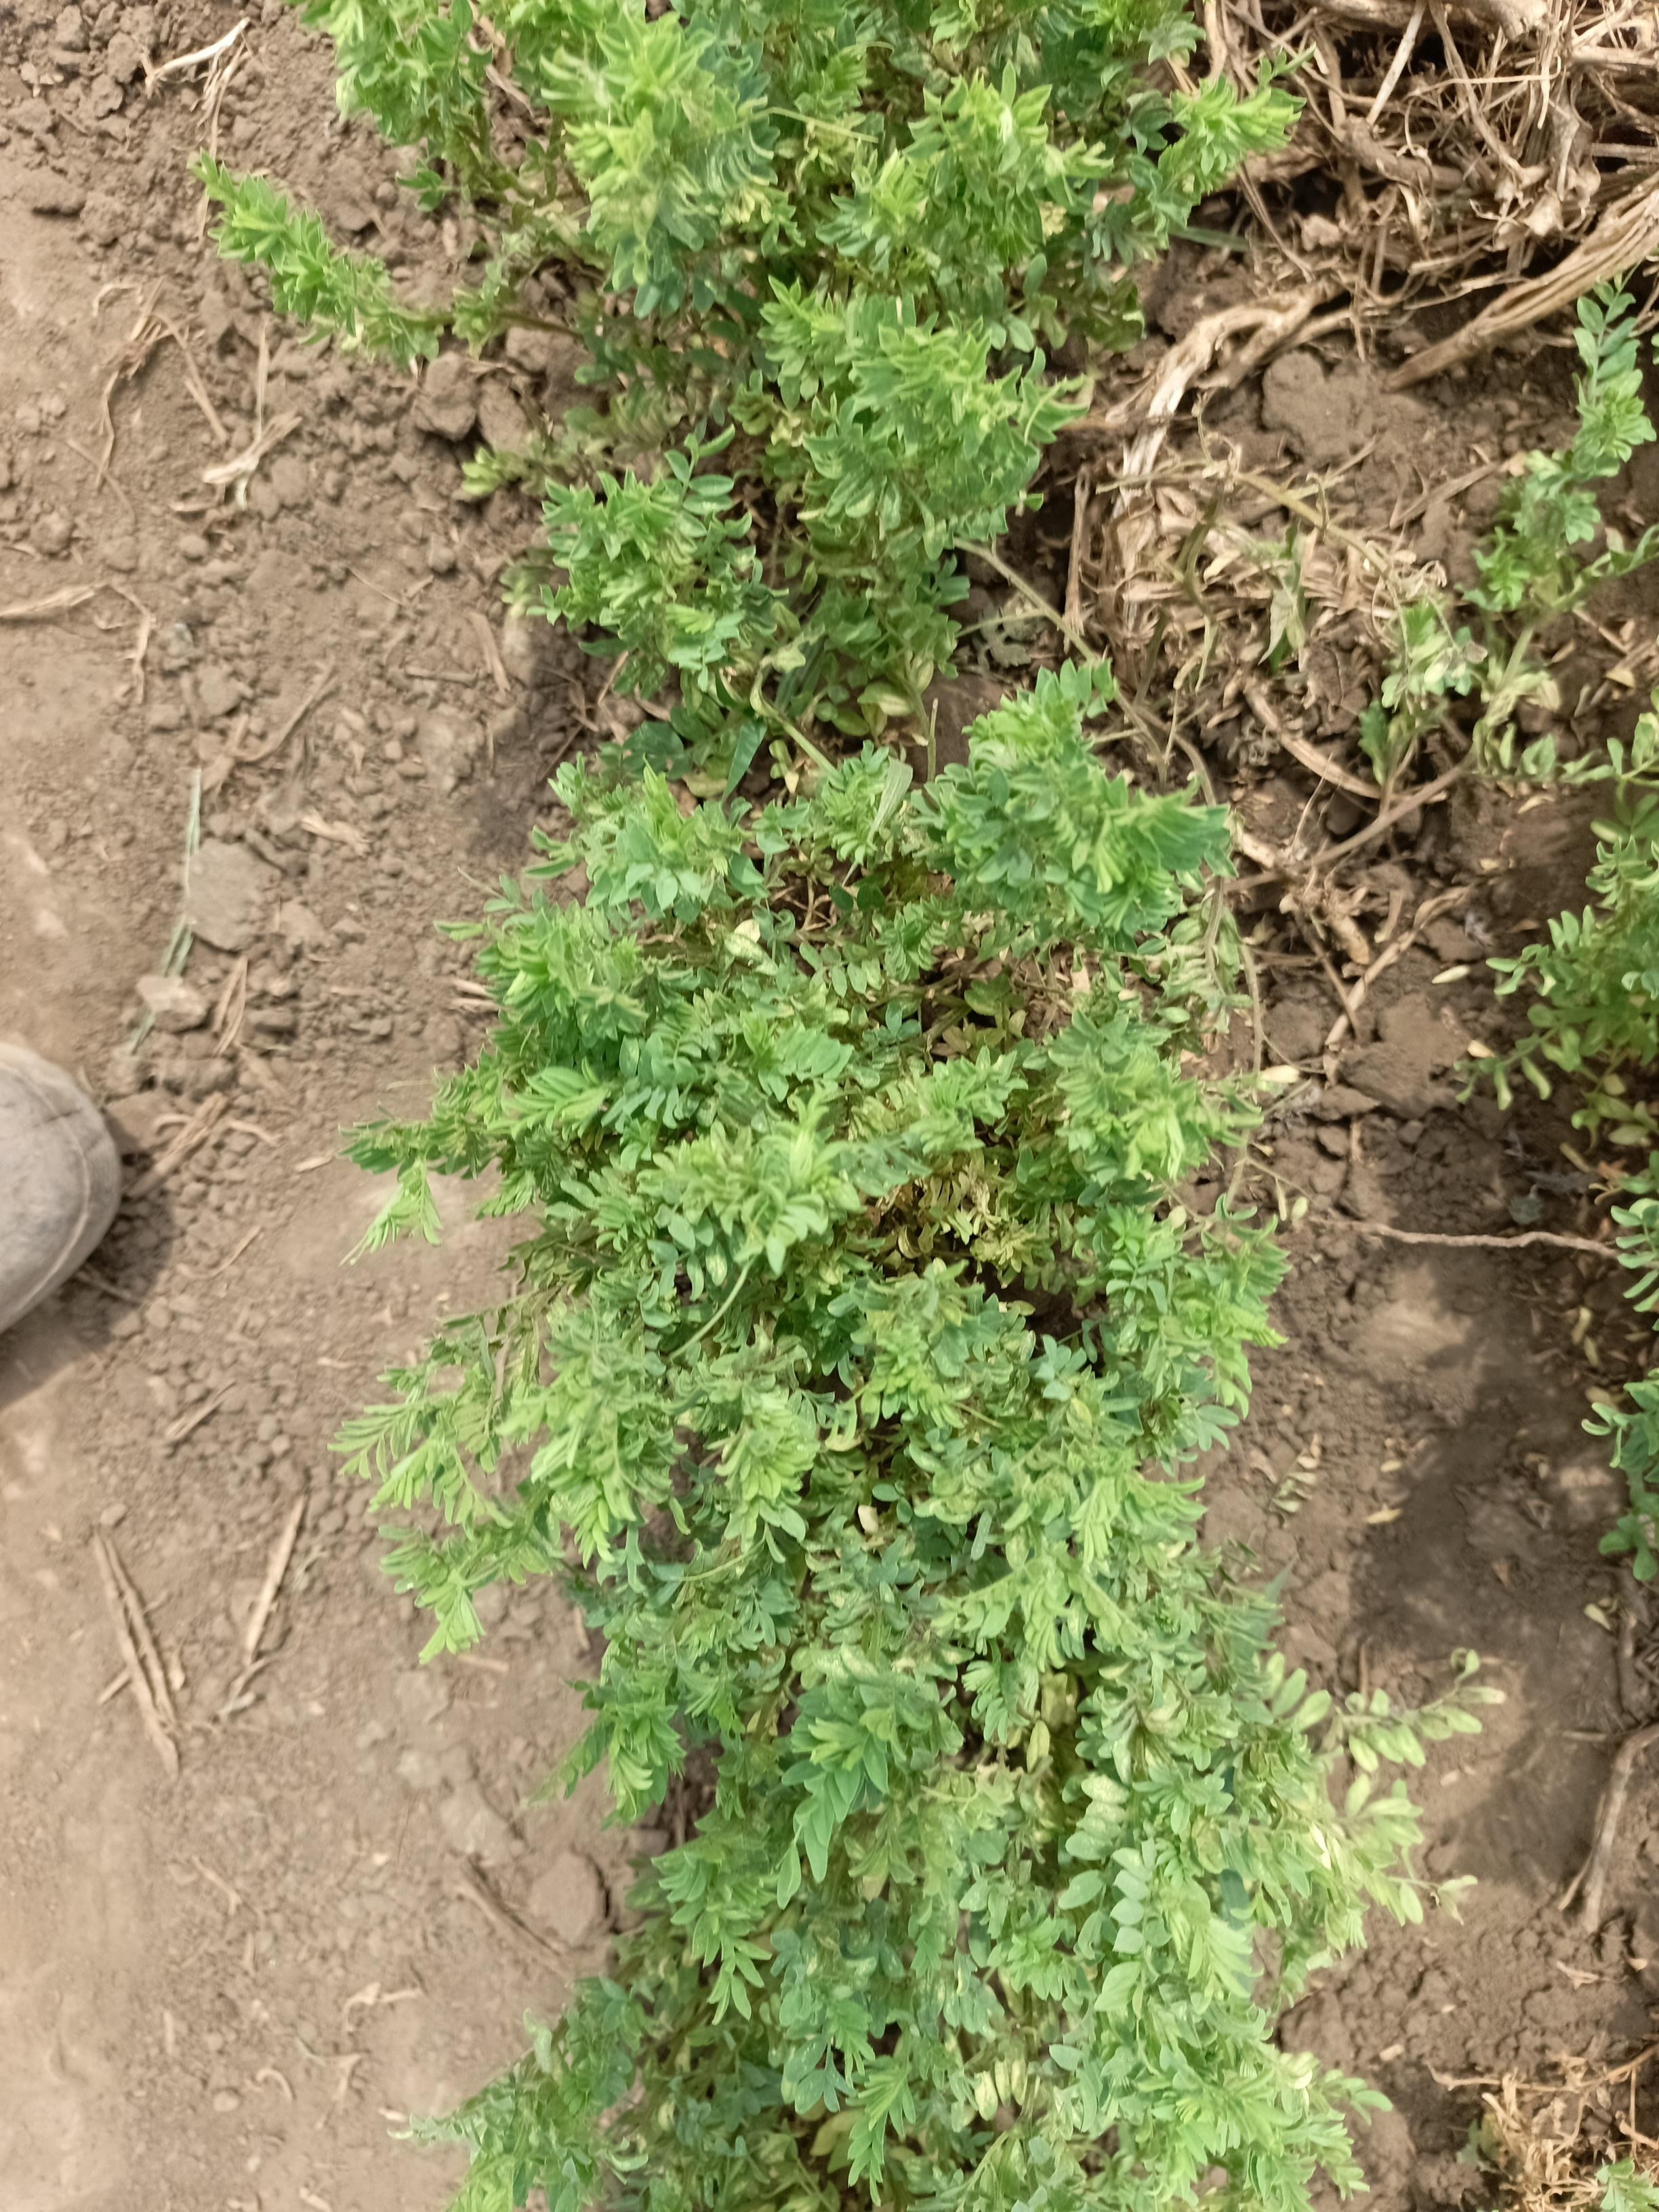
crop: lentil
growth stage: vegetative
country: Tanzania
